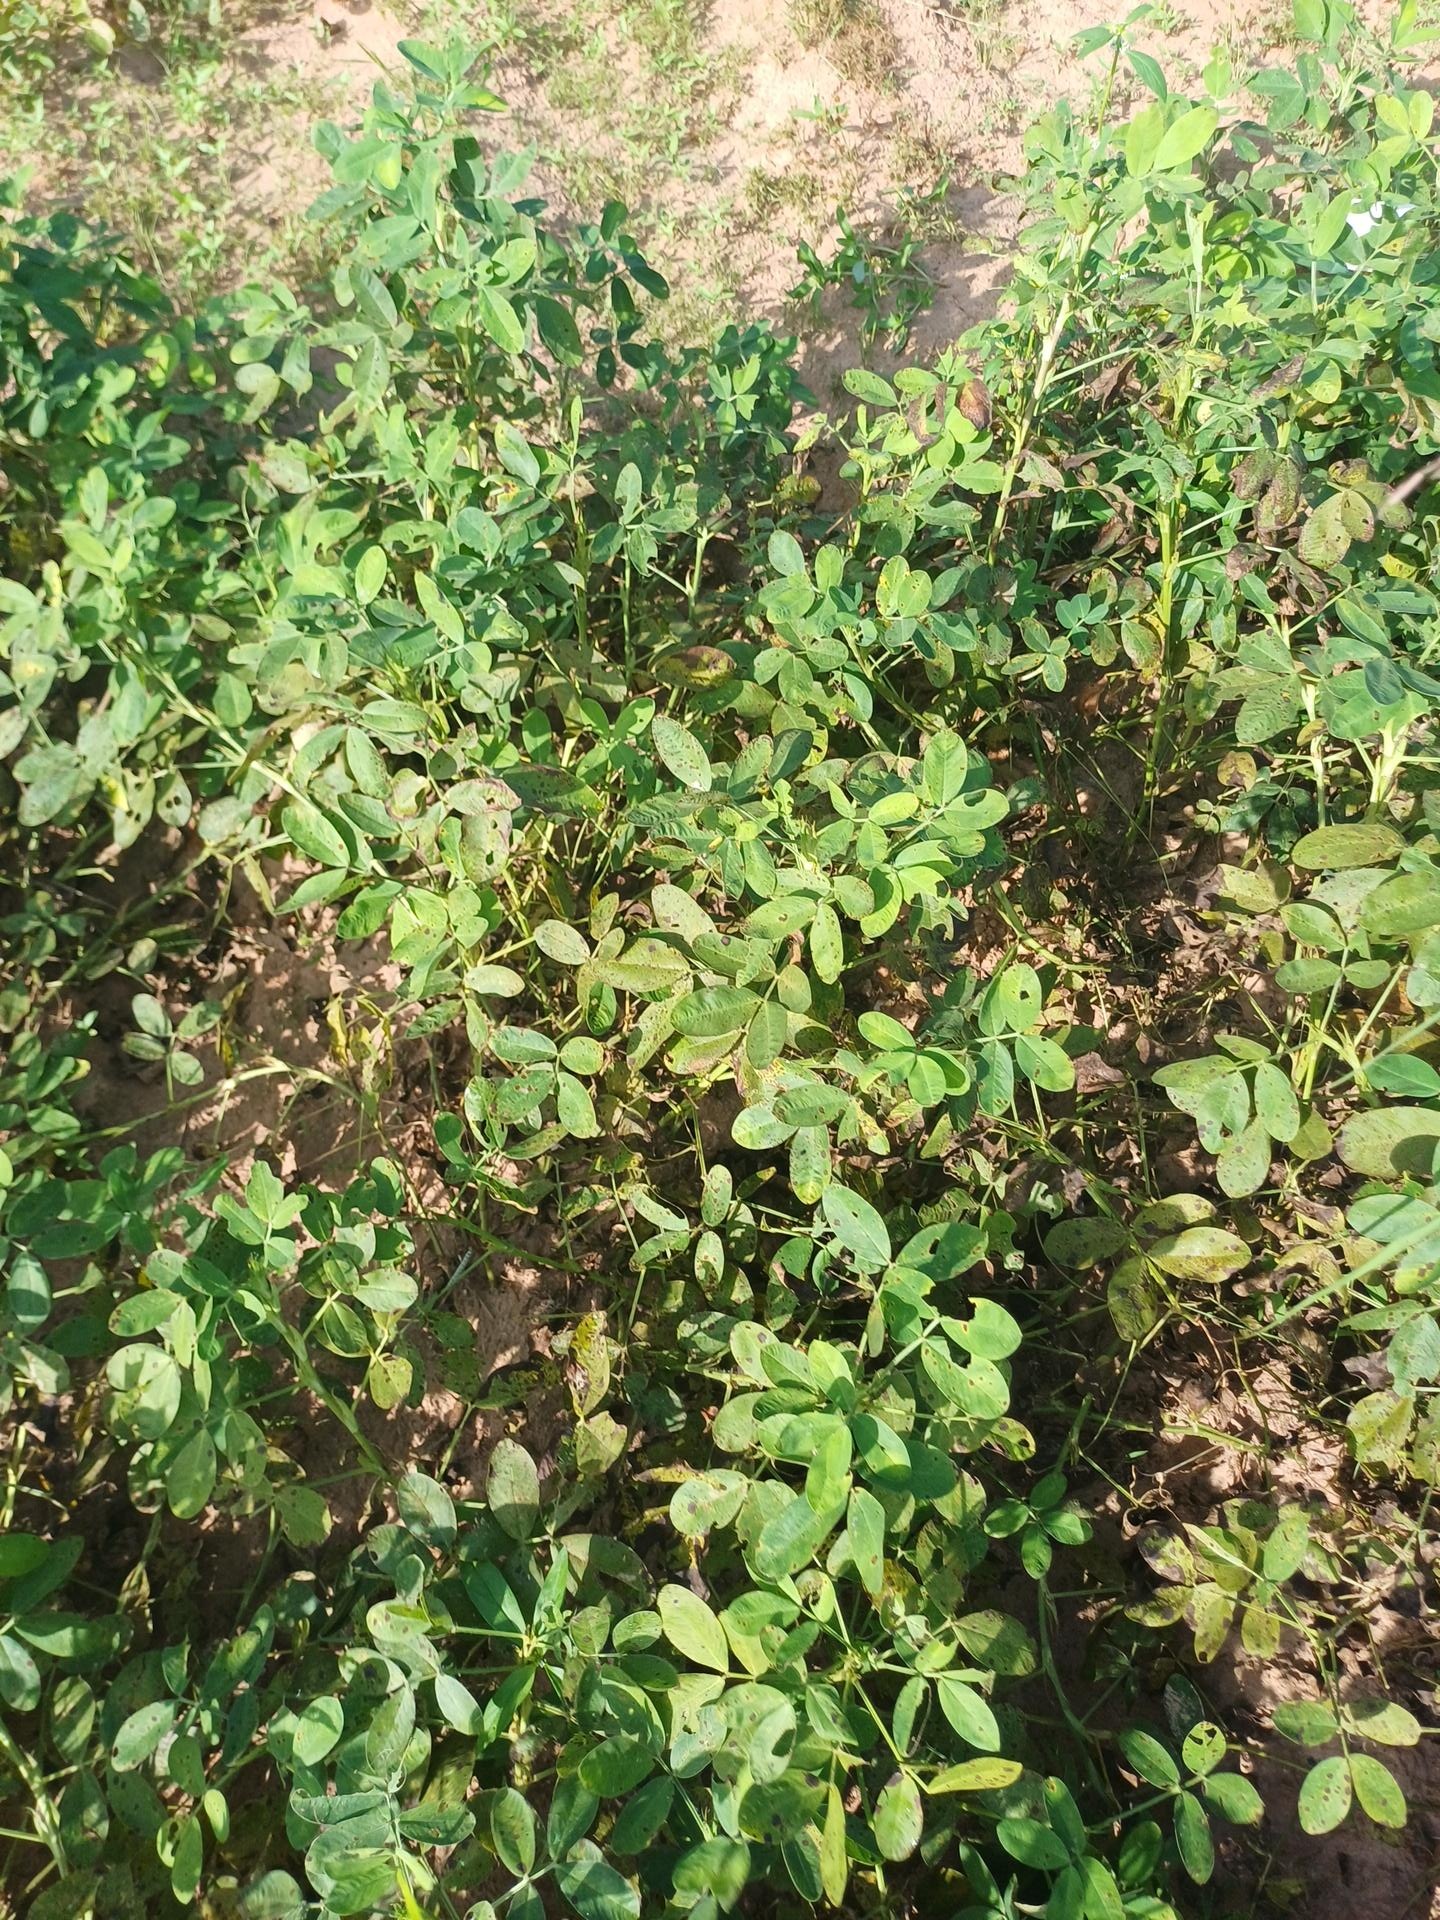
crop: groundnut
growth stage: flowering
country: Senegal
